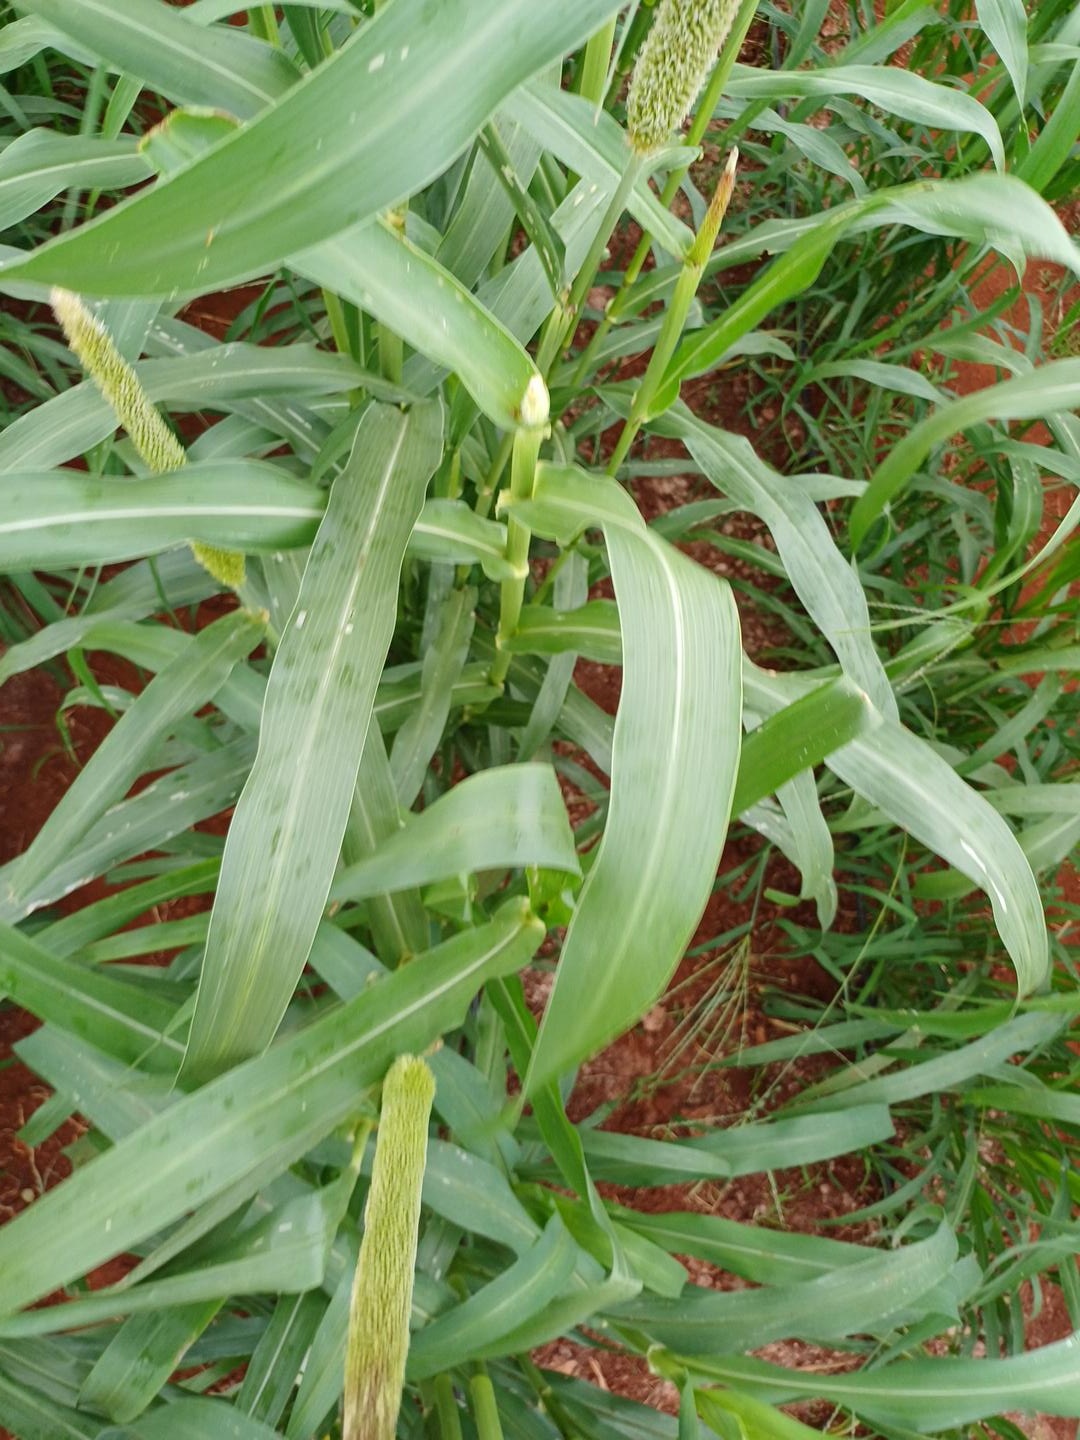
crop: pearl millet
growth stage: flowering
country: Kenya
